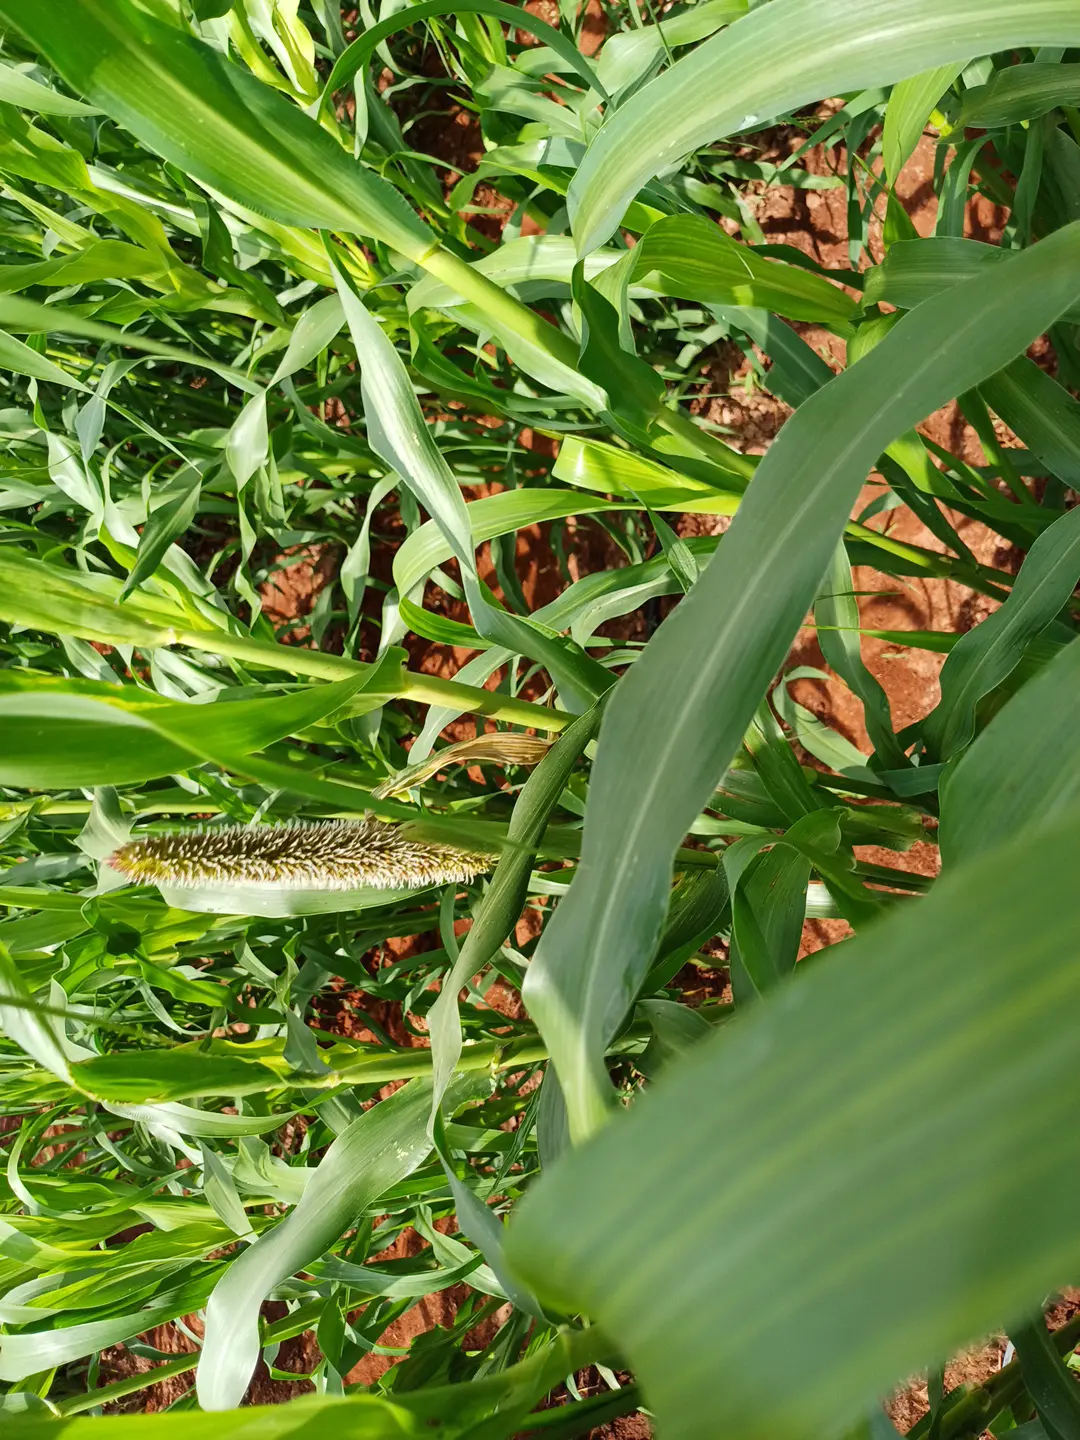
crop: pearl millet
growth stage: flowering
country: Kenya
